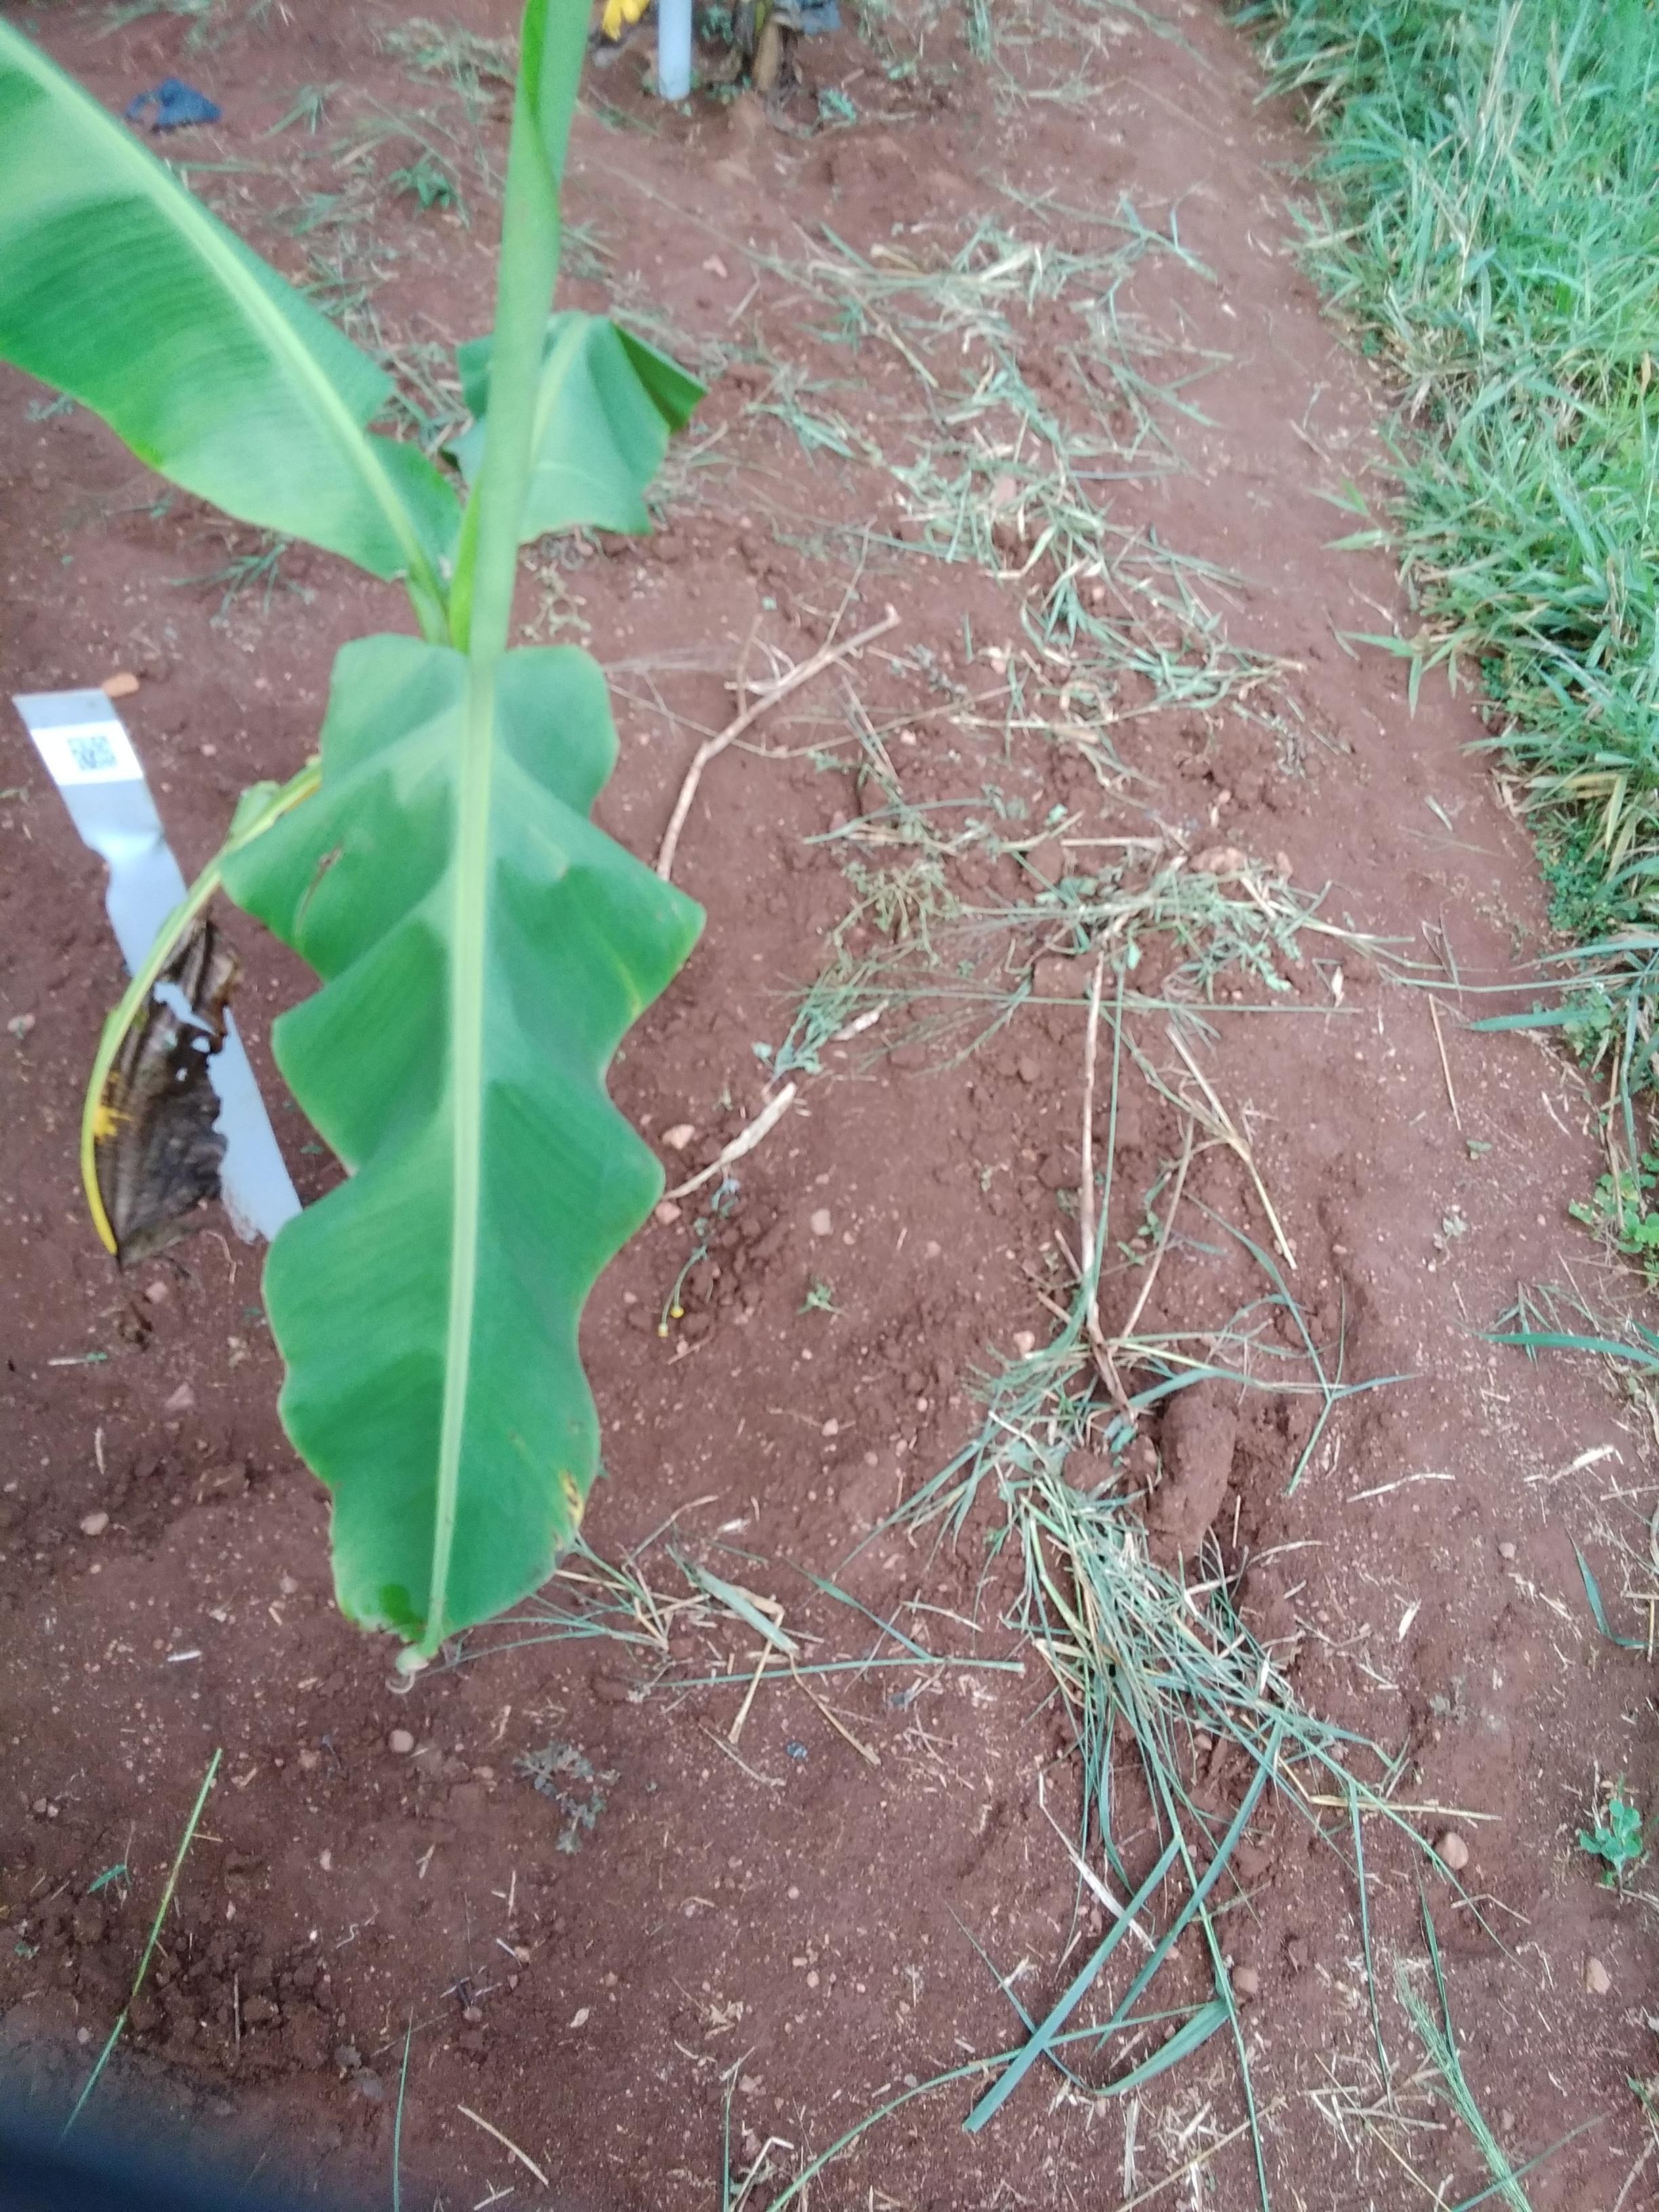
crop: banana
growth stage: vegetative
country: Uganda
